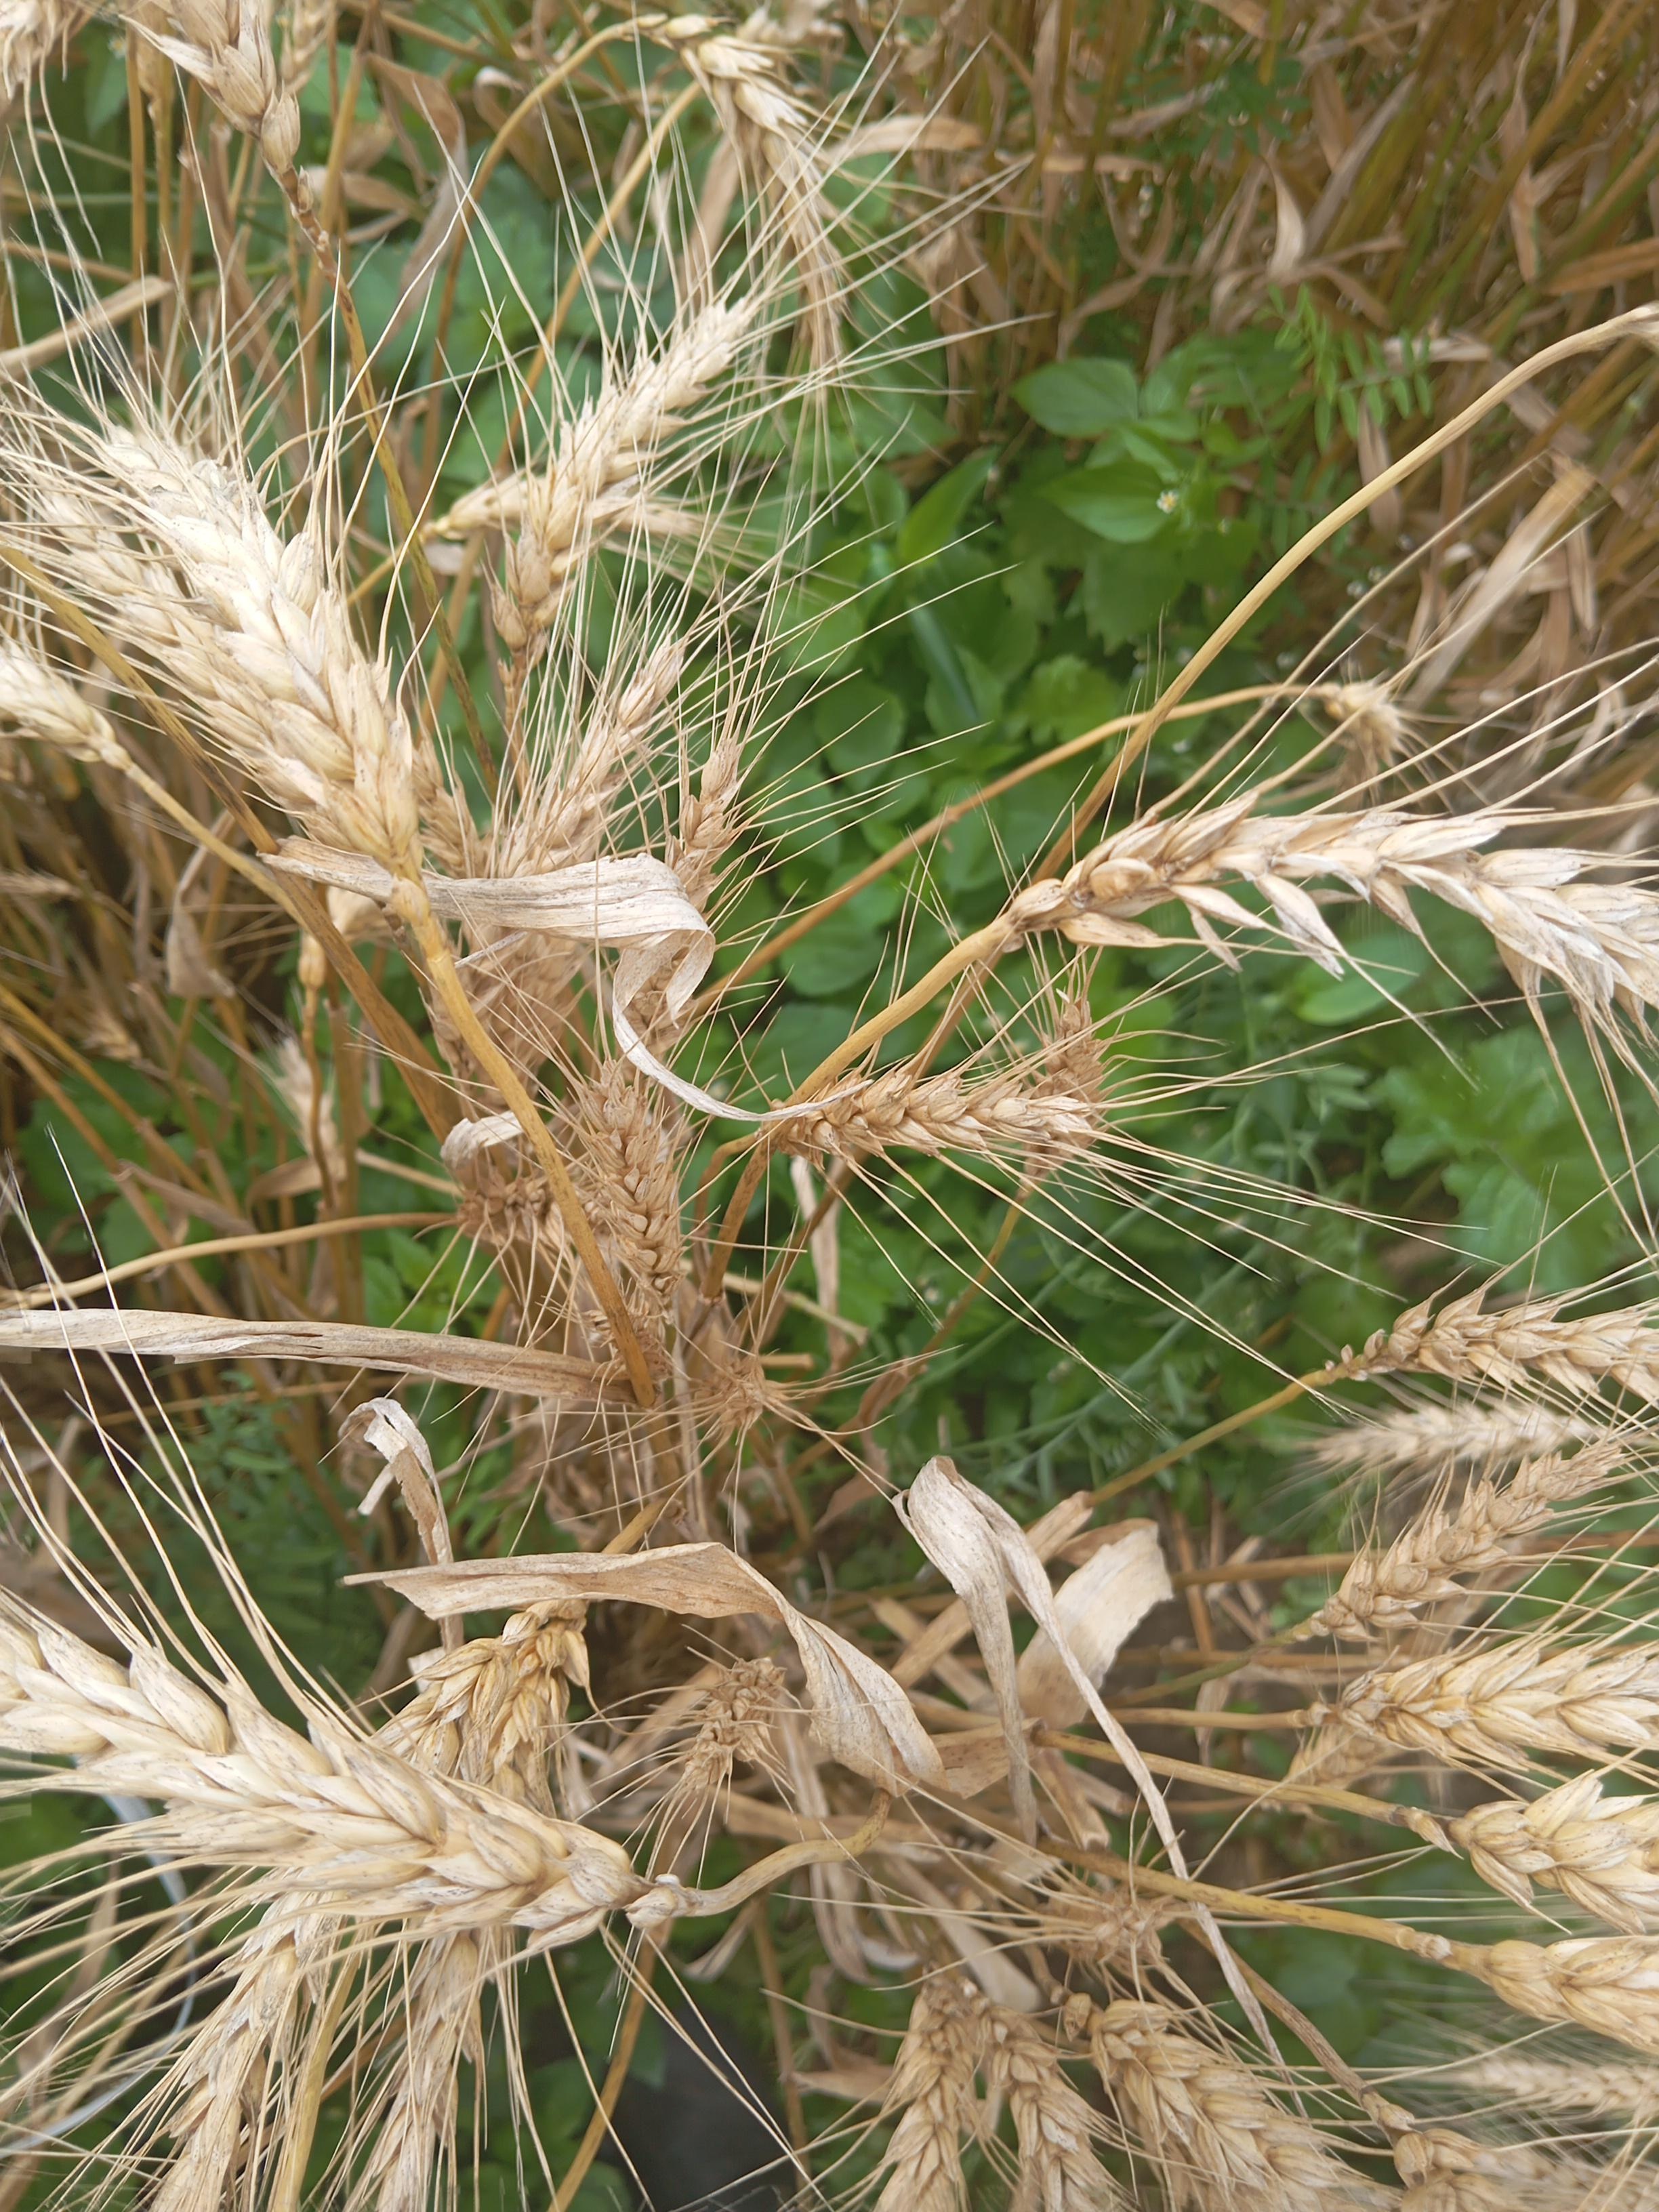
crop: wheat
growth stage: maturity
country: Kenya
